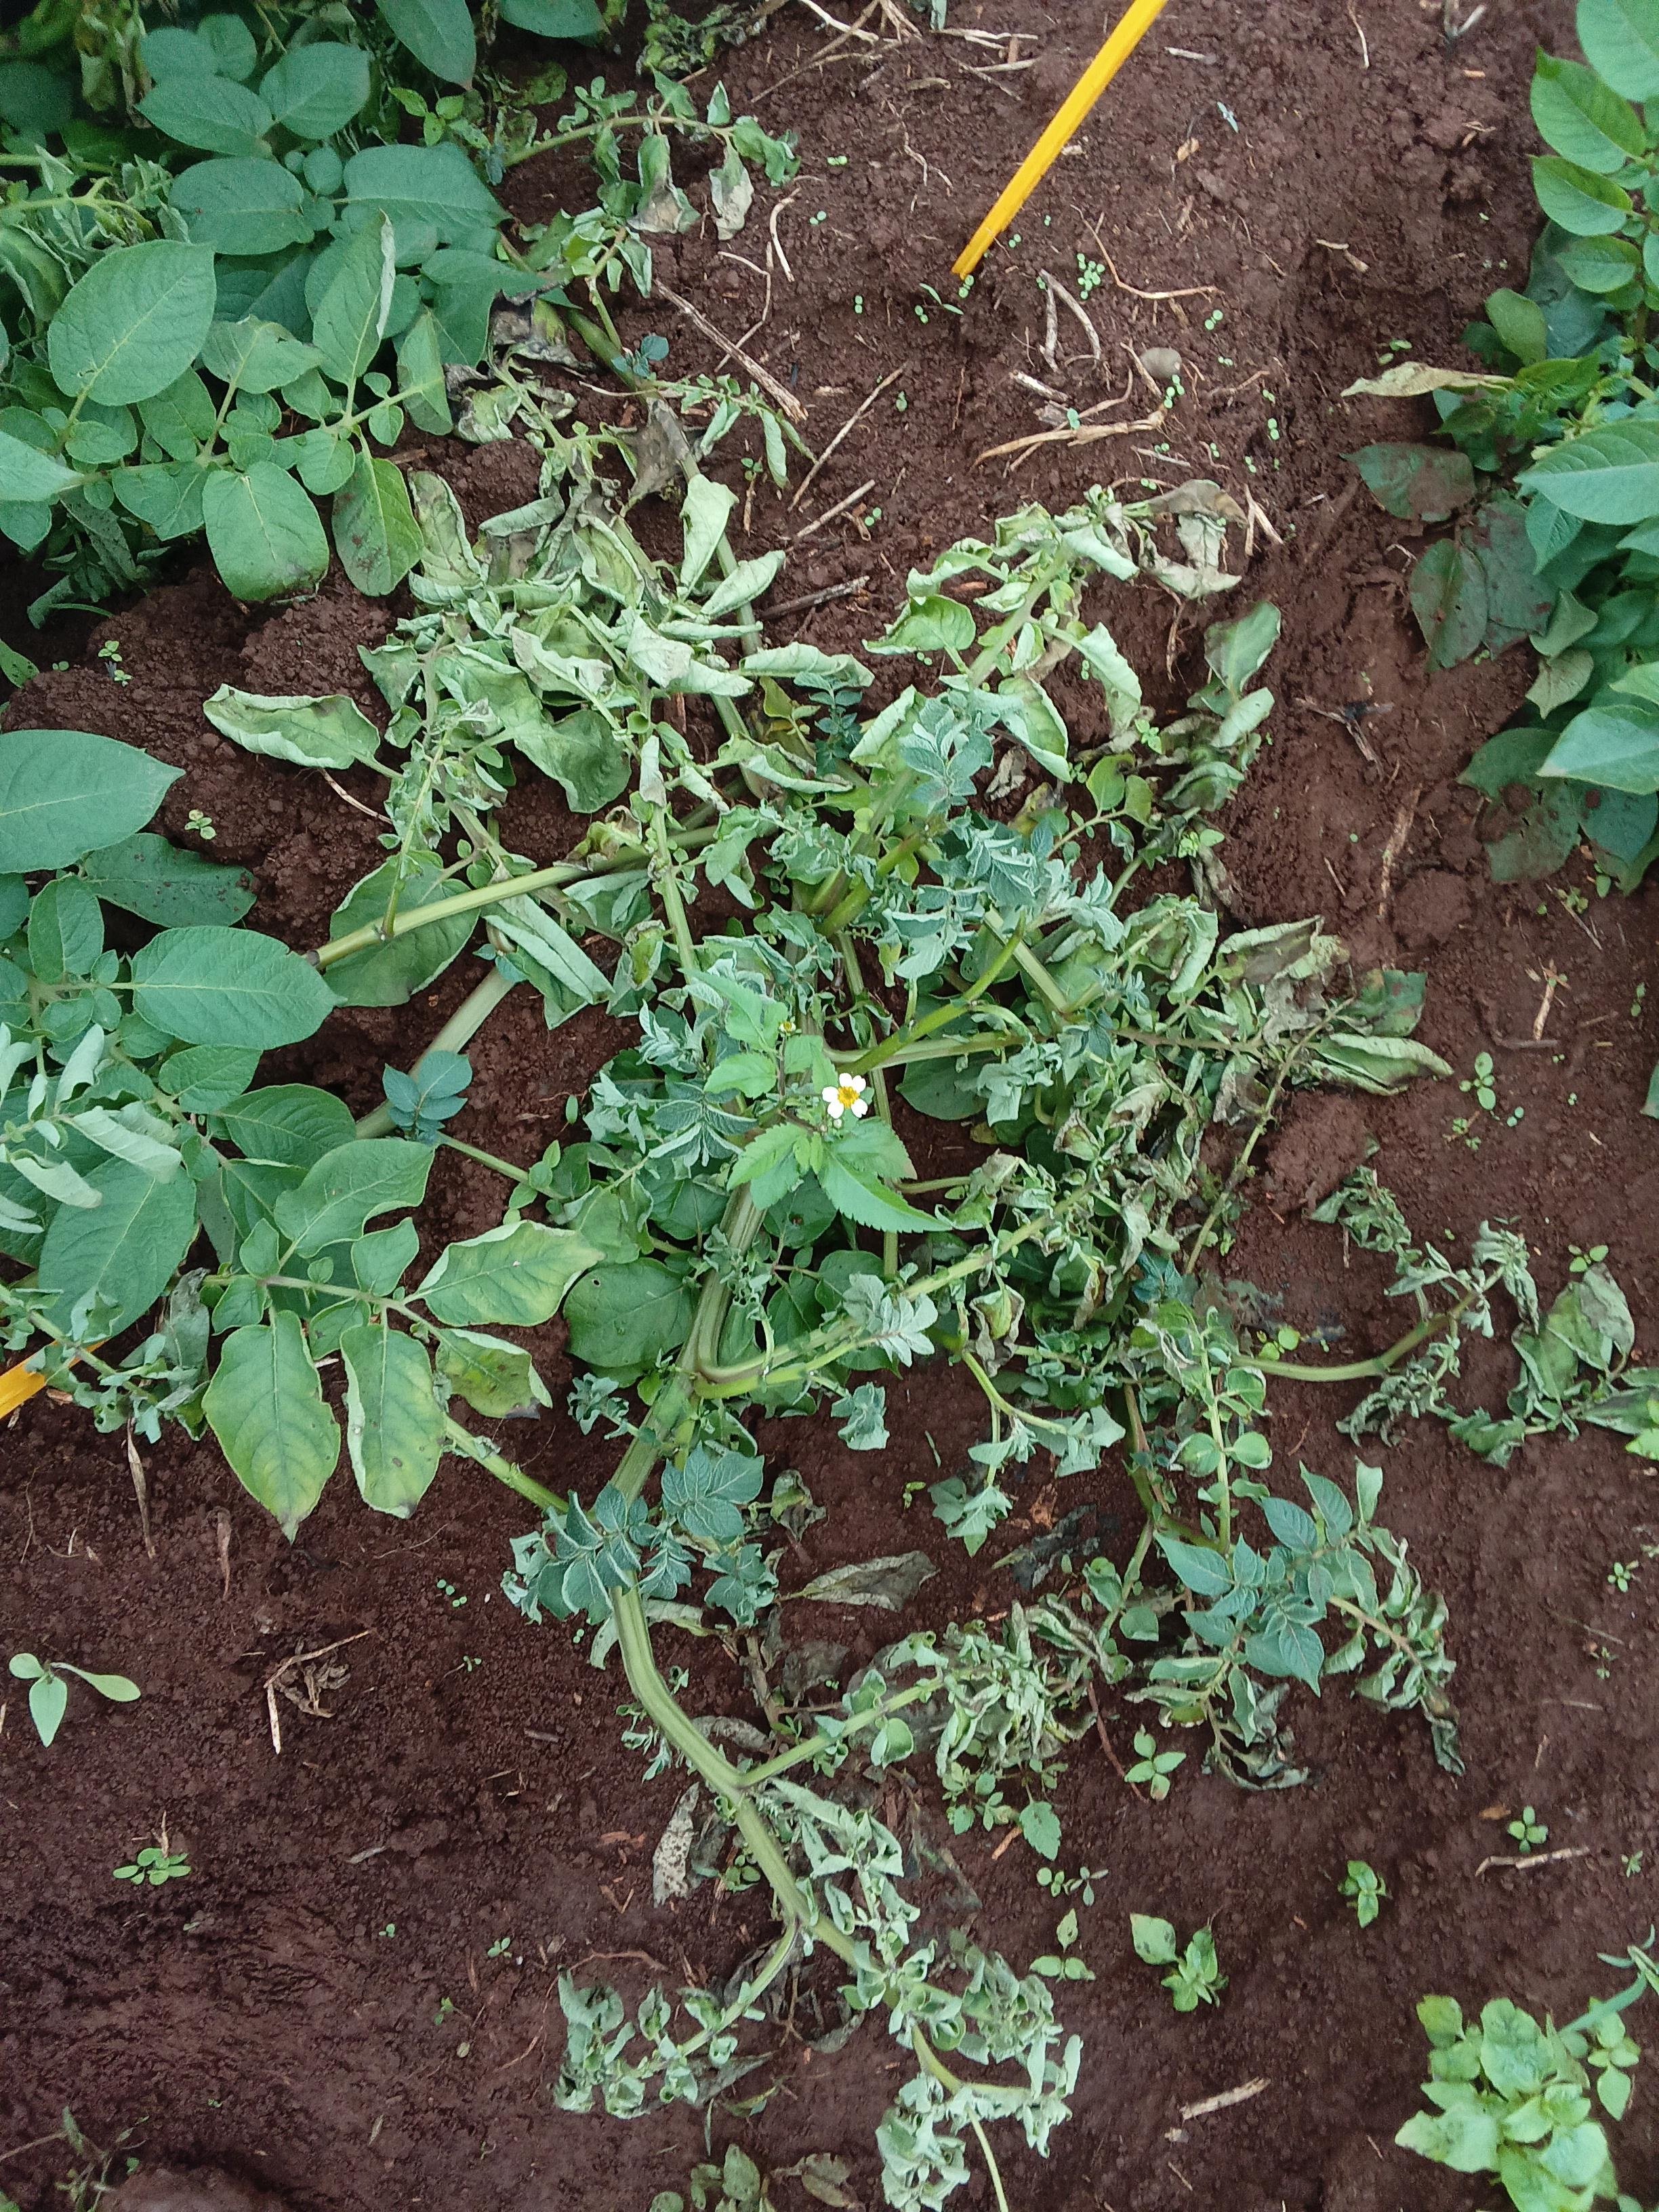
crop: potato
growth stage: flowering
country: Kenya
